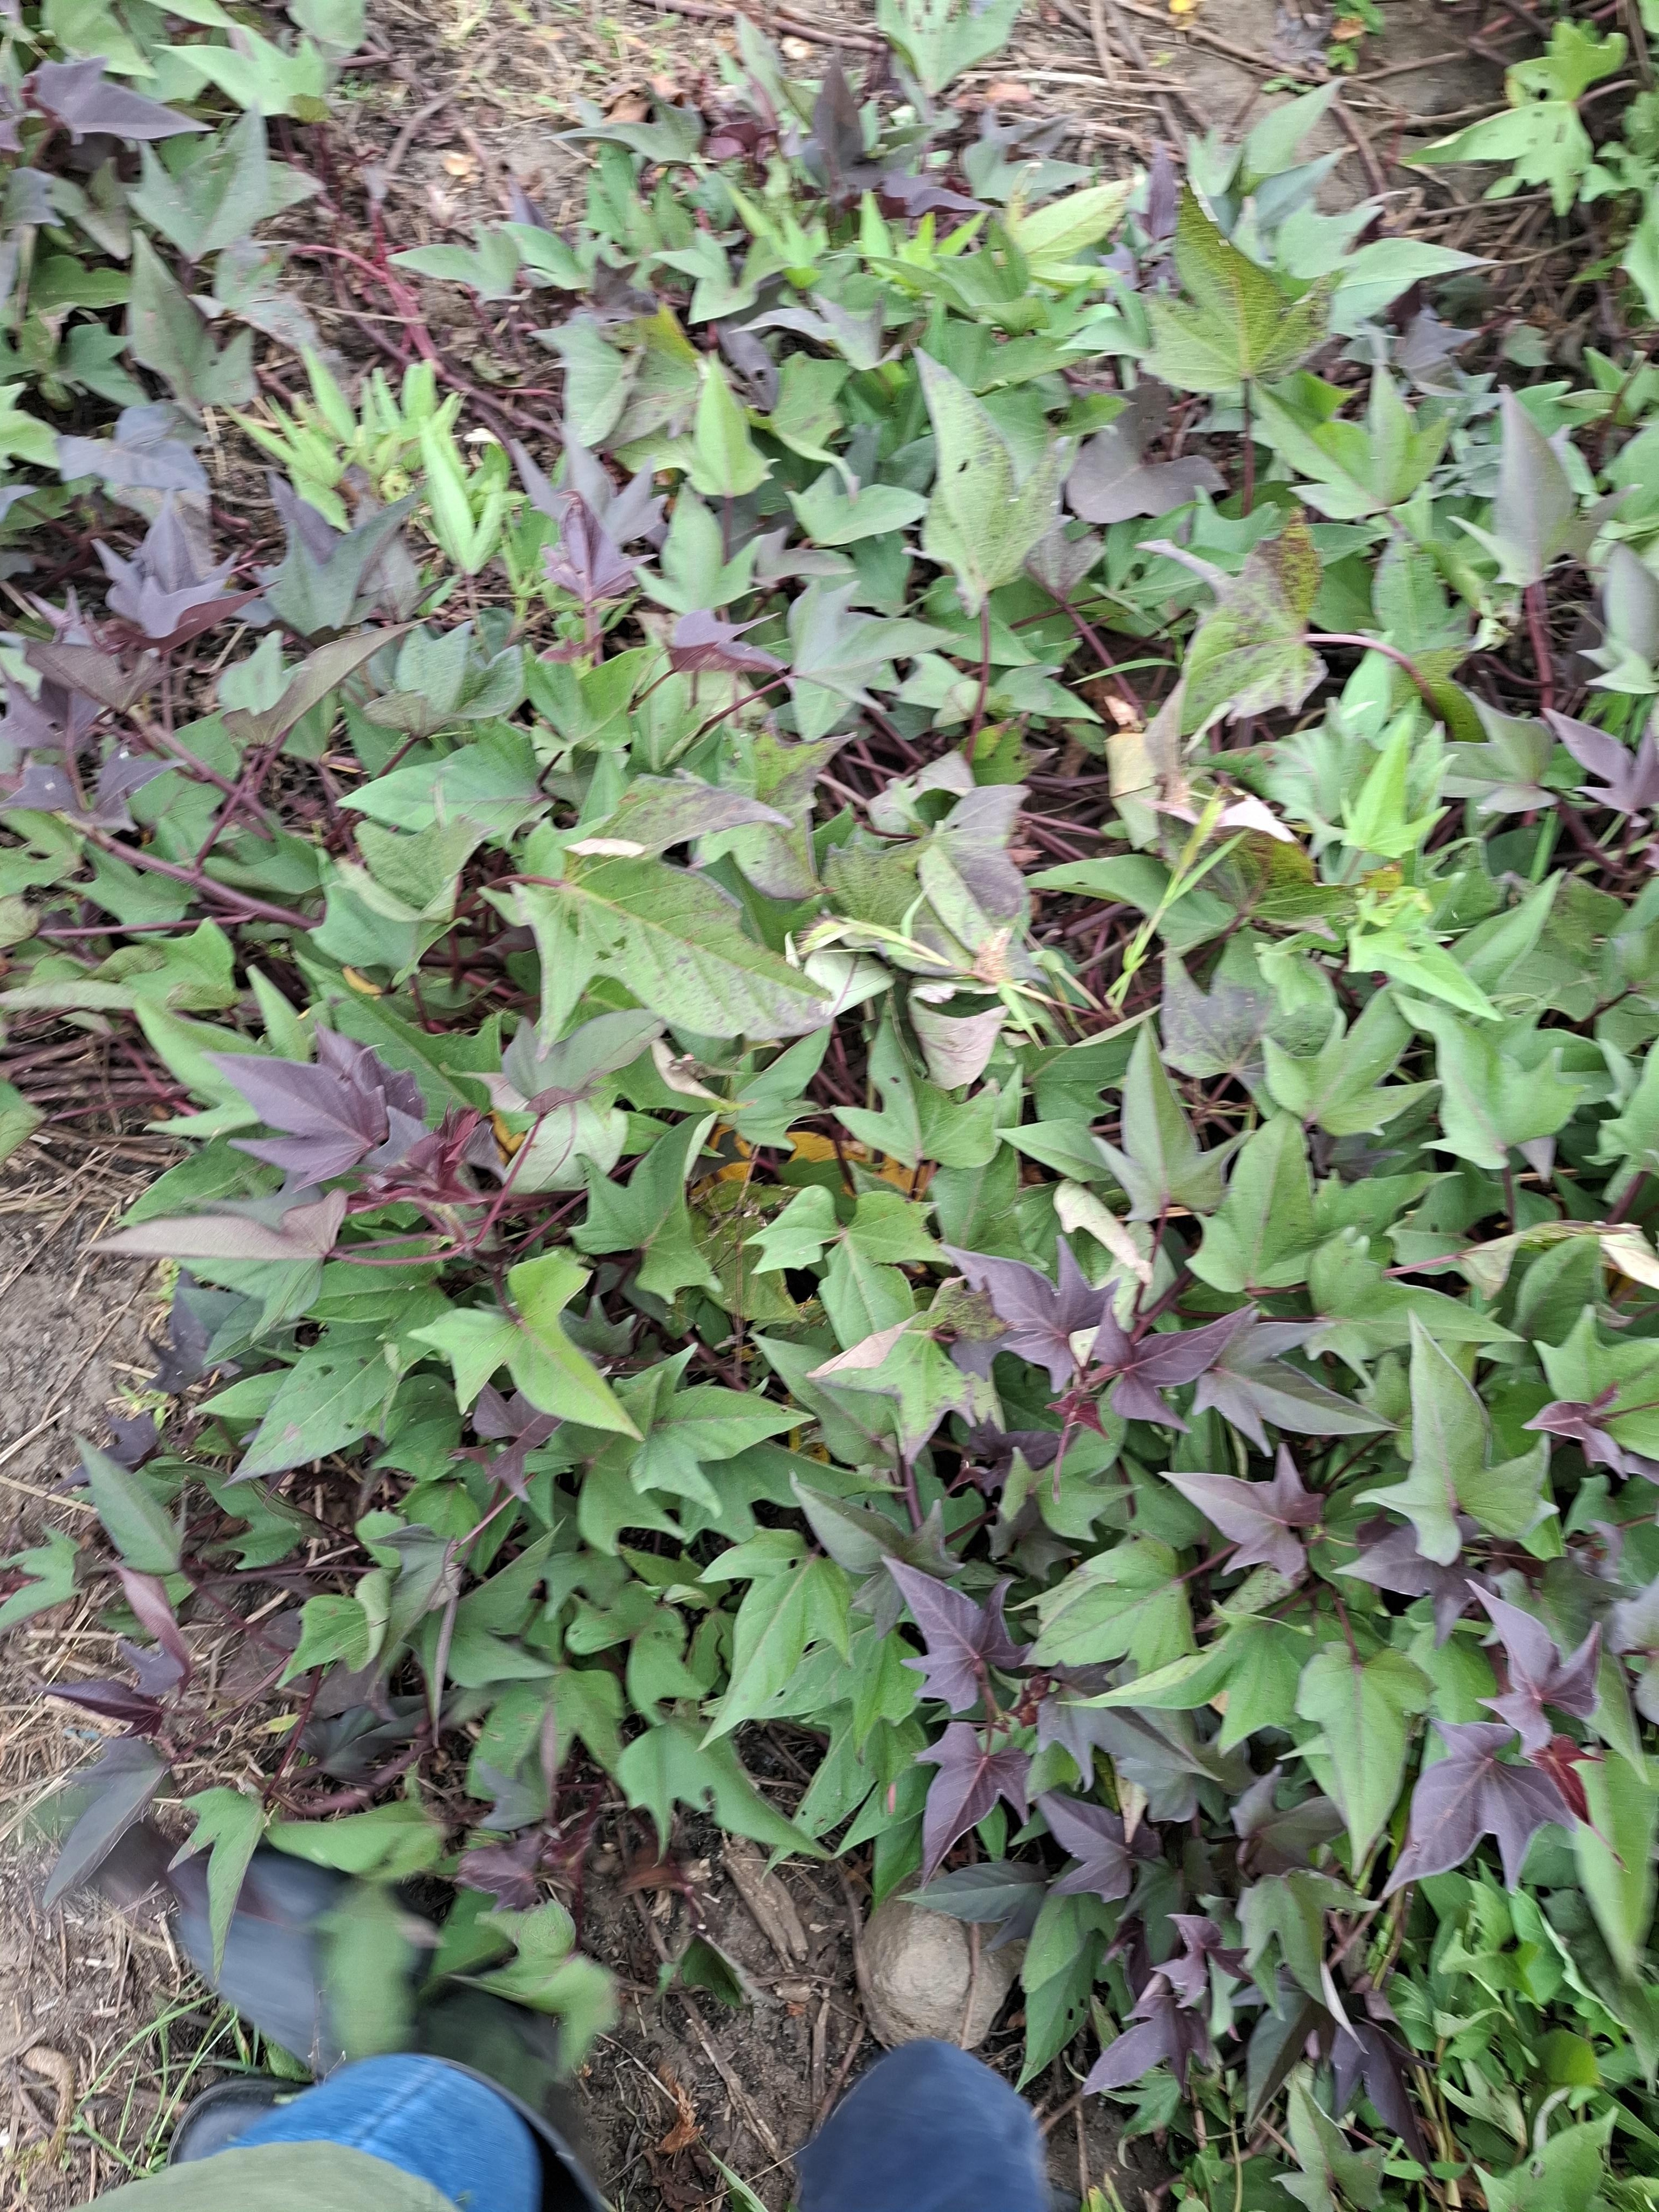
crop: sweet potato
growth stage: flowering
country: Tanzania
